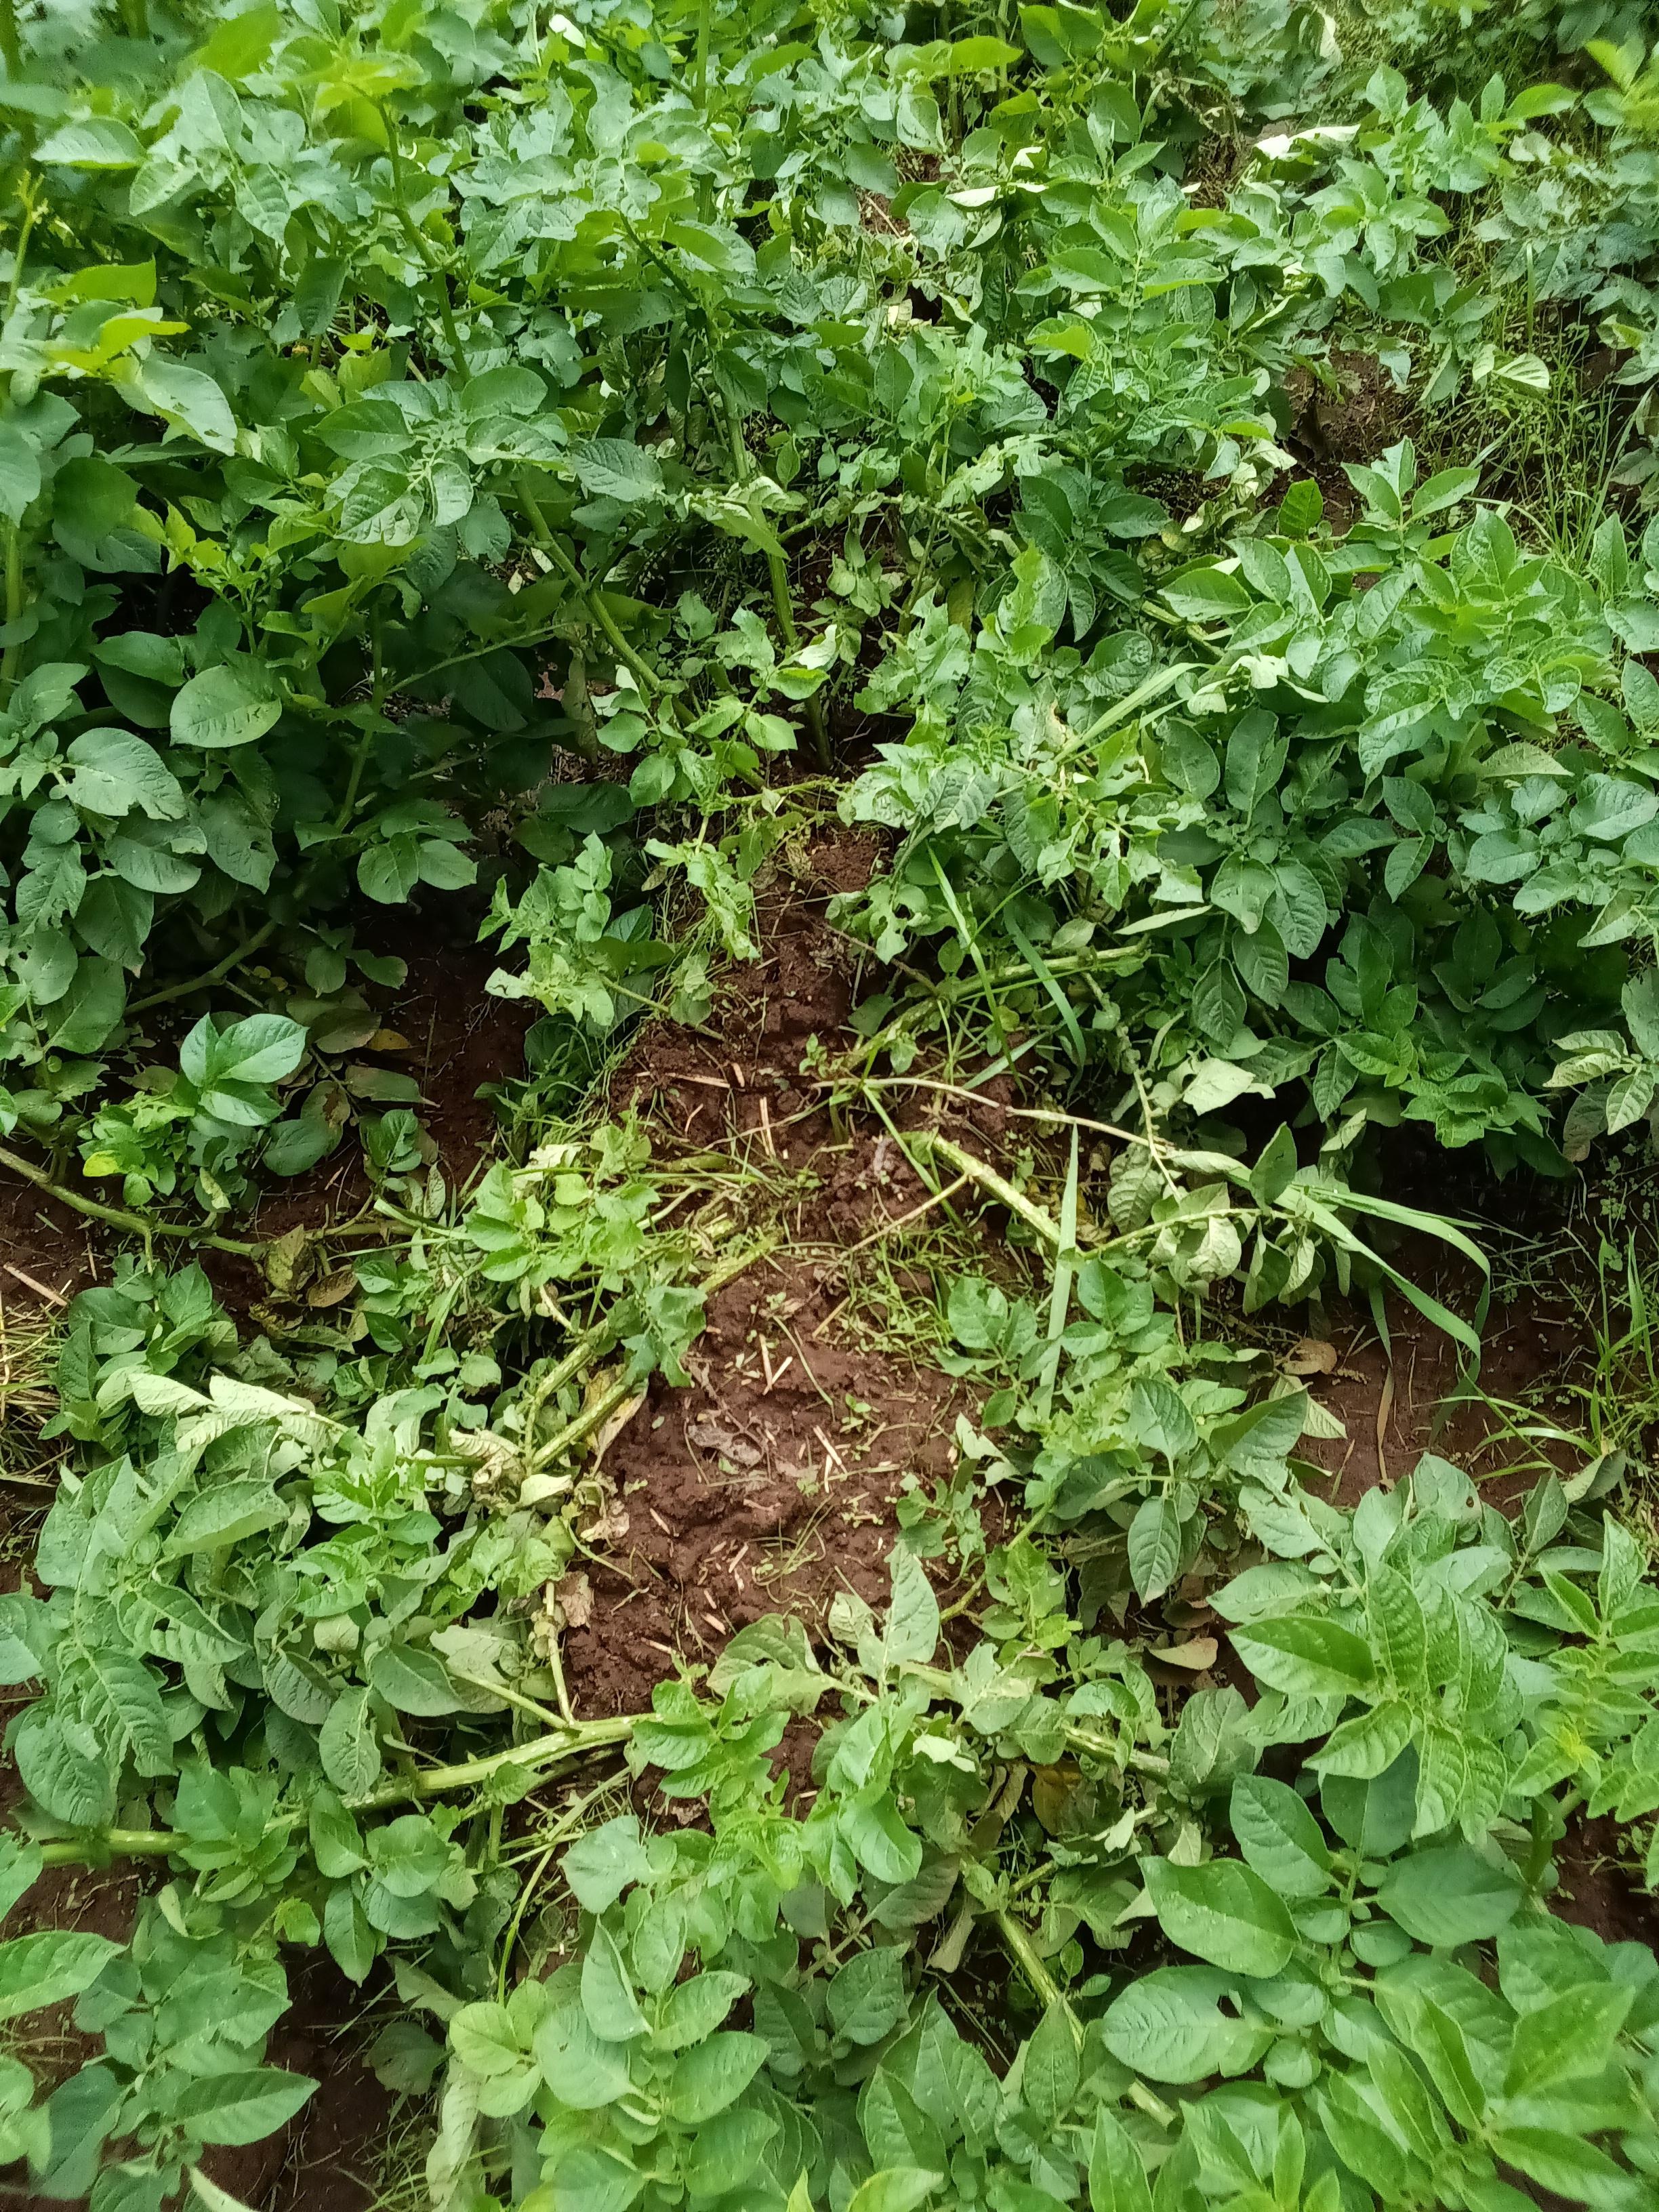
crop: potato
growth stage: flowering
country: Kenya
